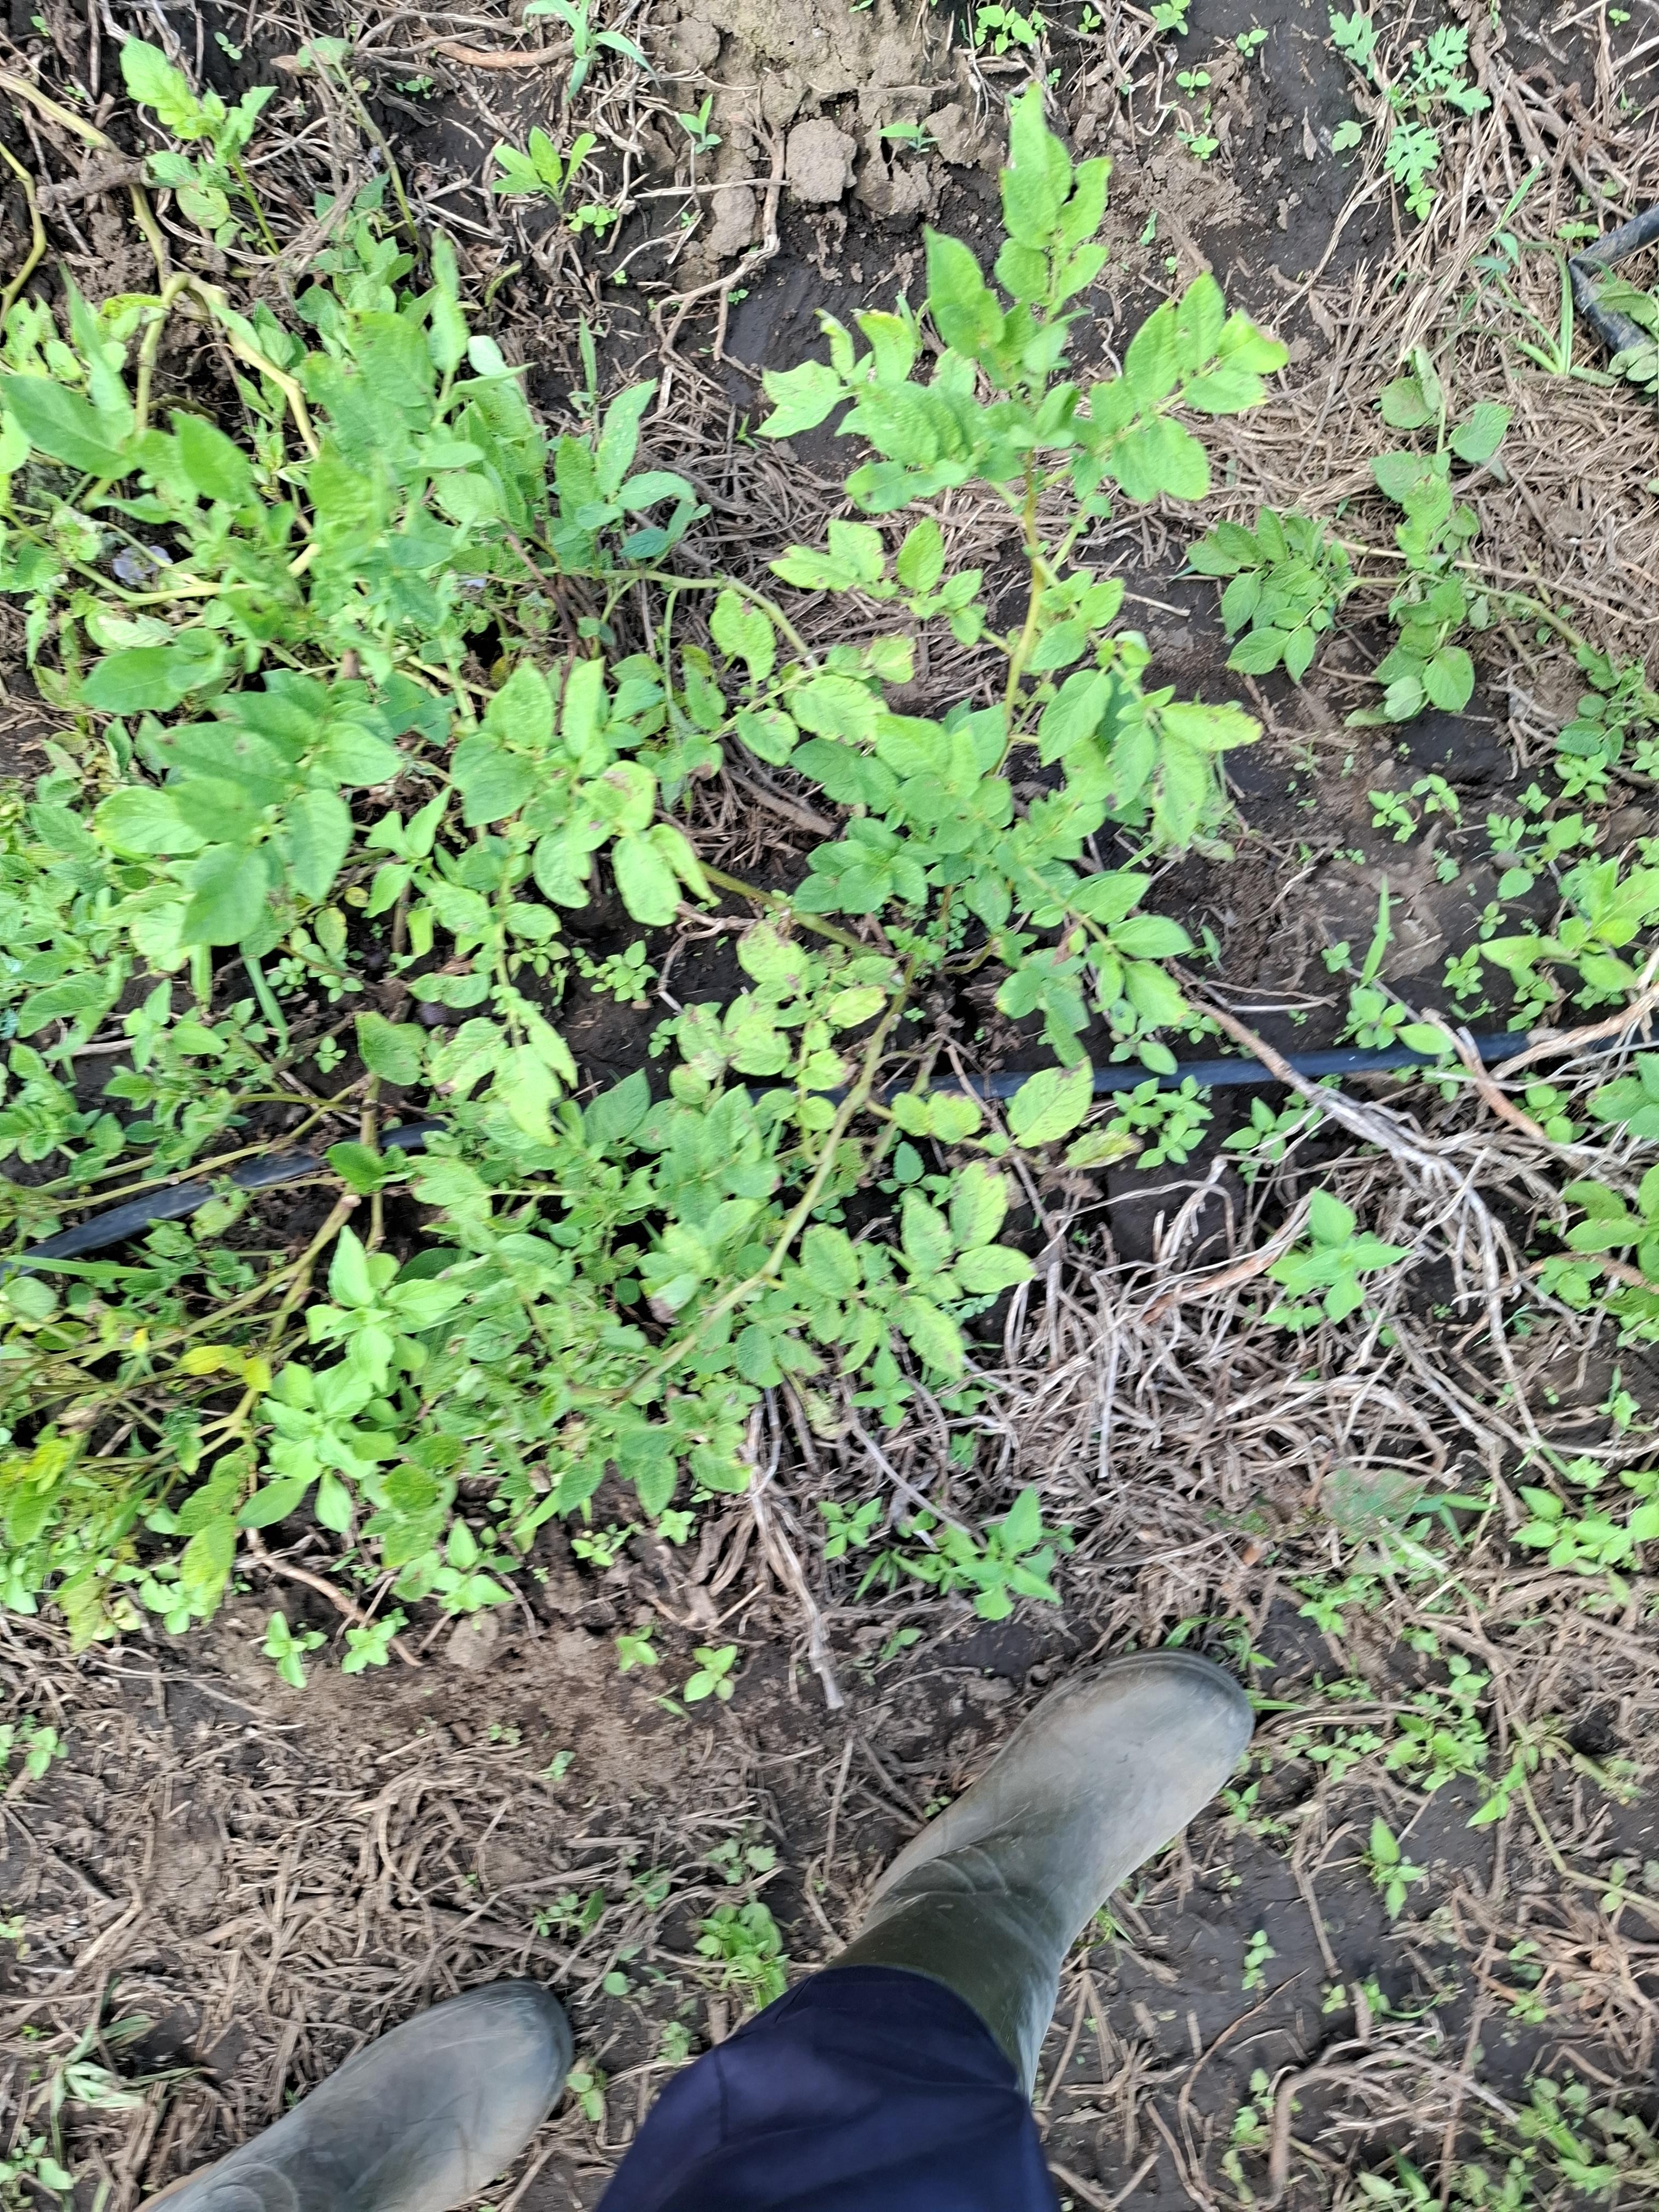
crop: potato
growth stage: flowering
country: Tanzania
